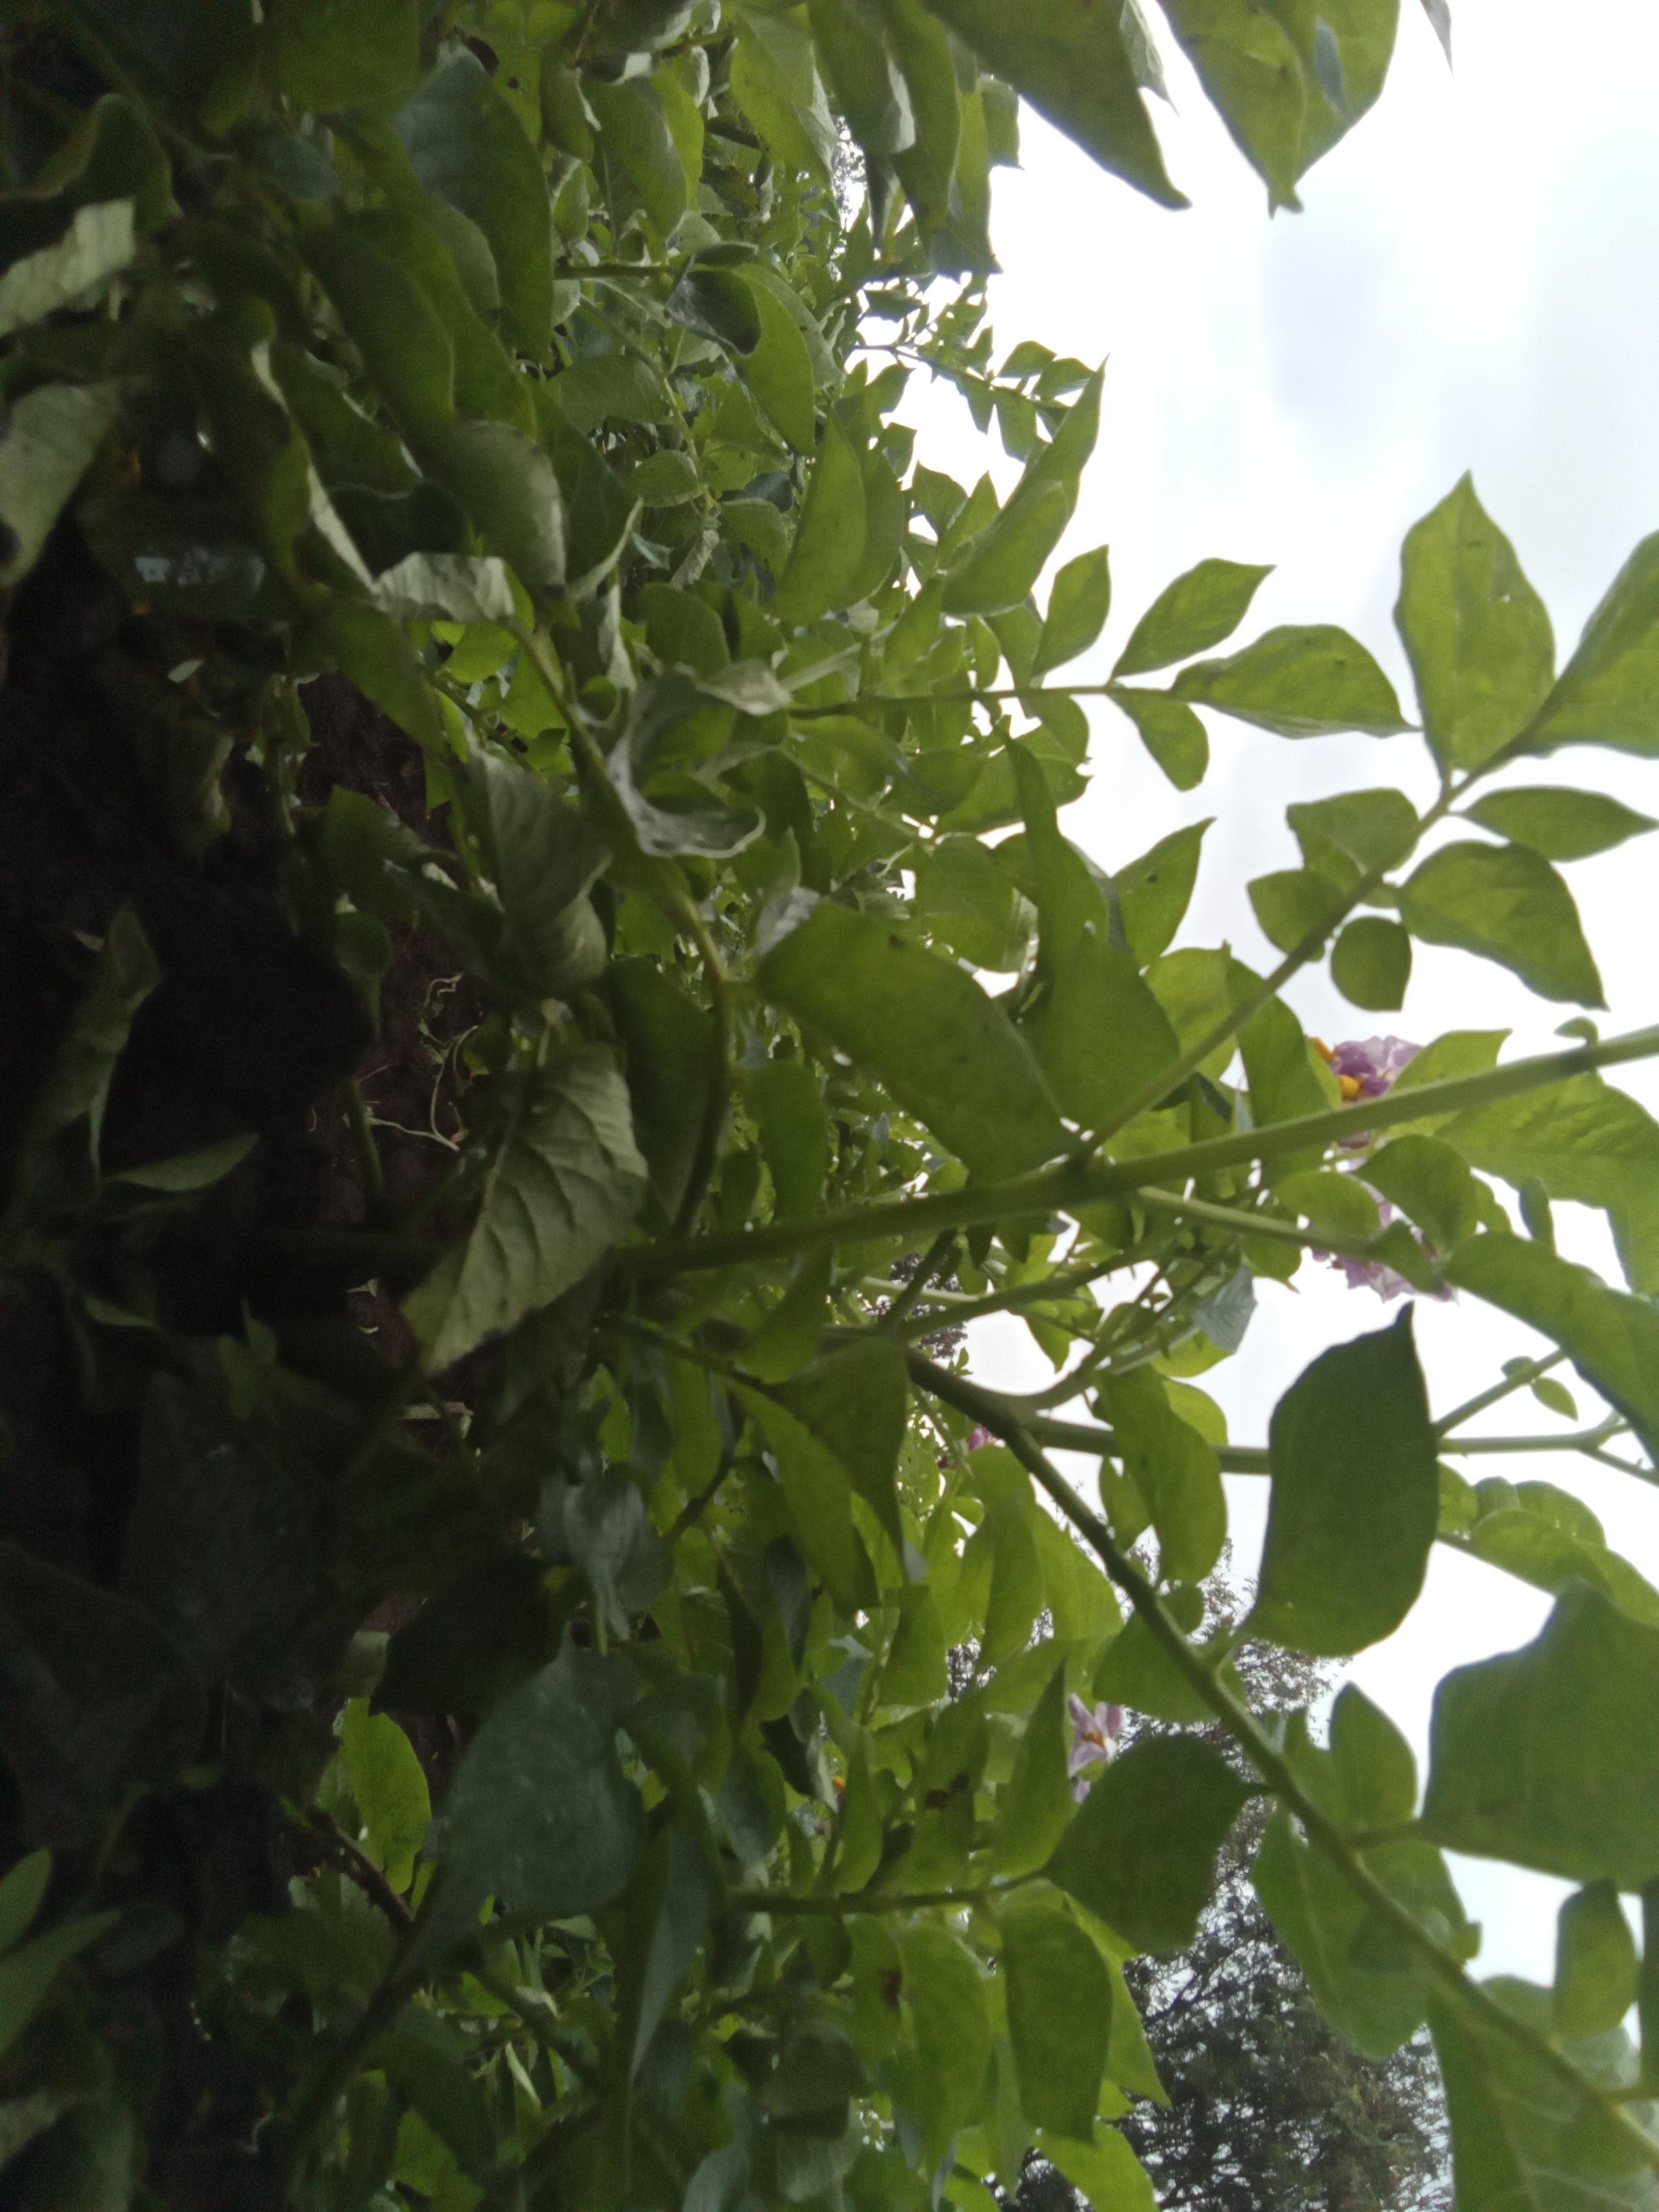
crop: potato
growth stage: flowering
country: Kenya
